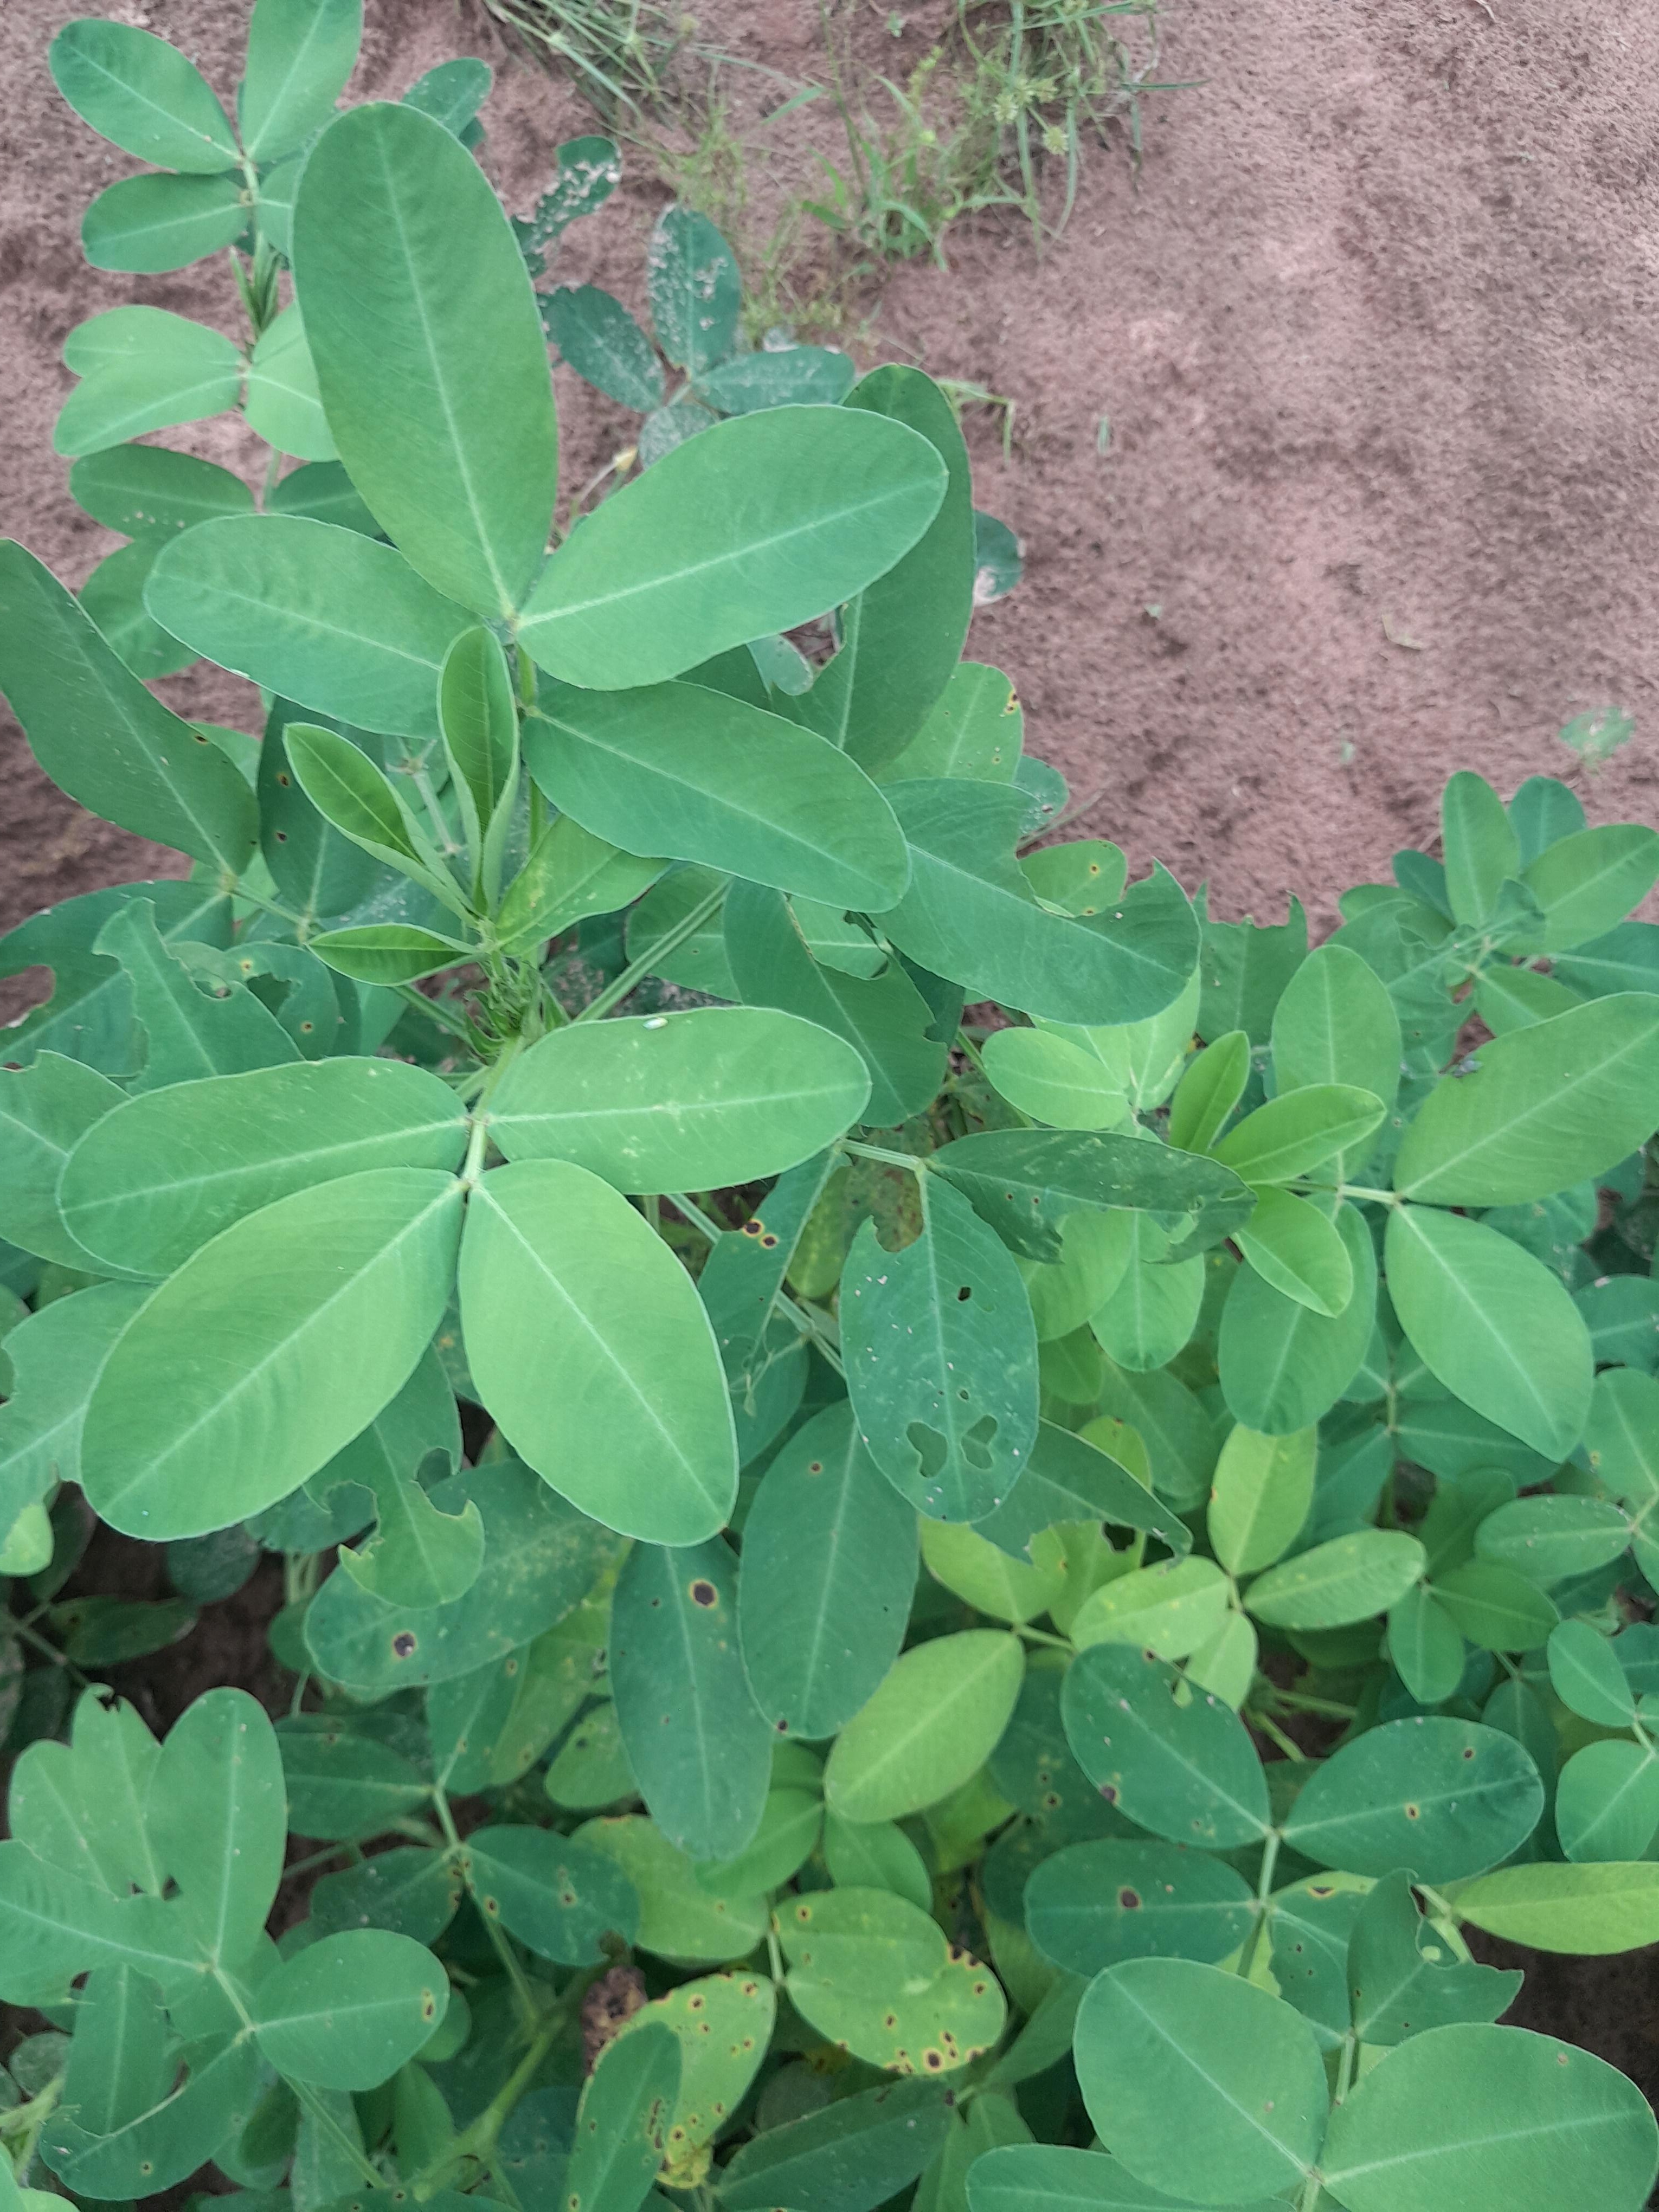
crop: groundnut
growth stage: flowering
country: Senegal
